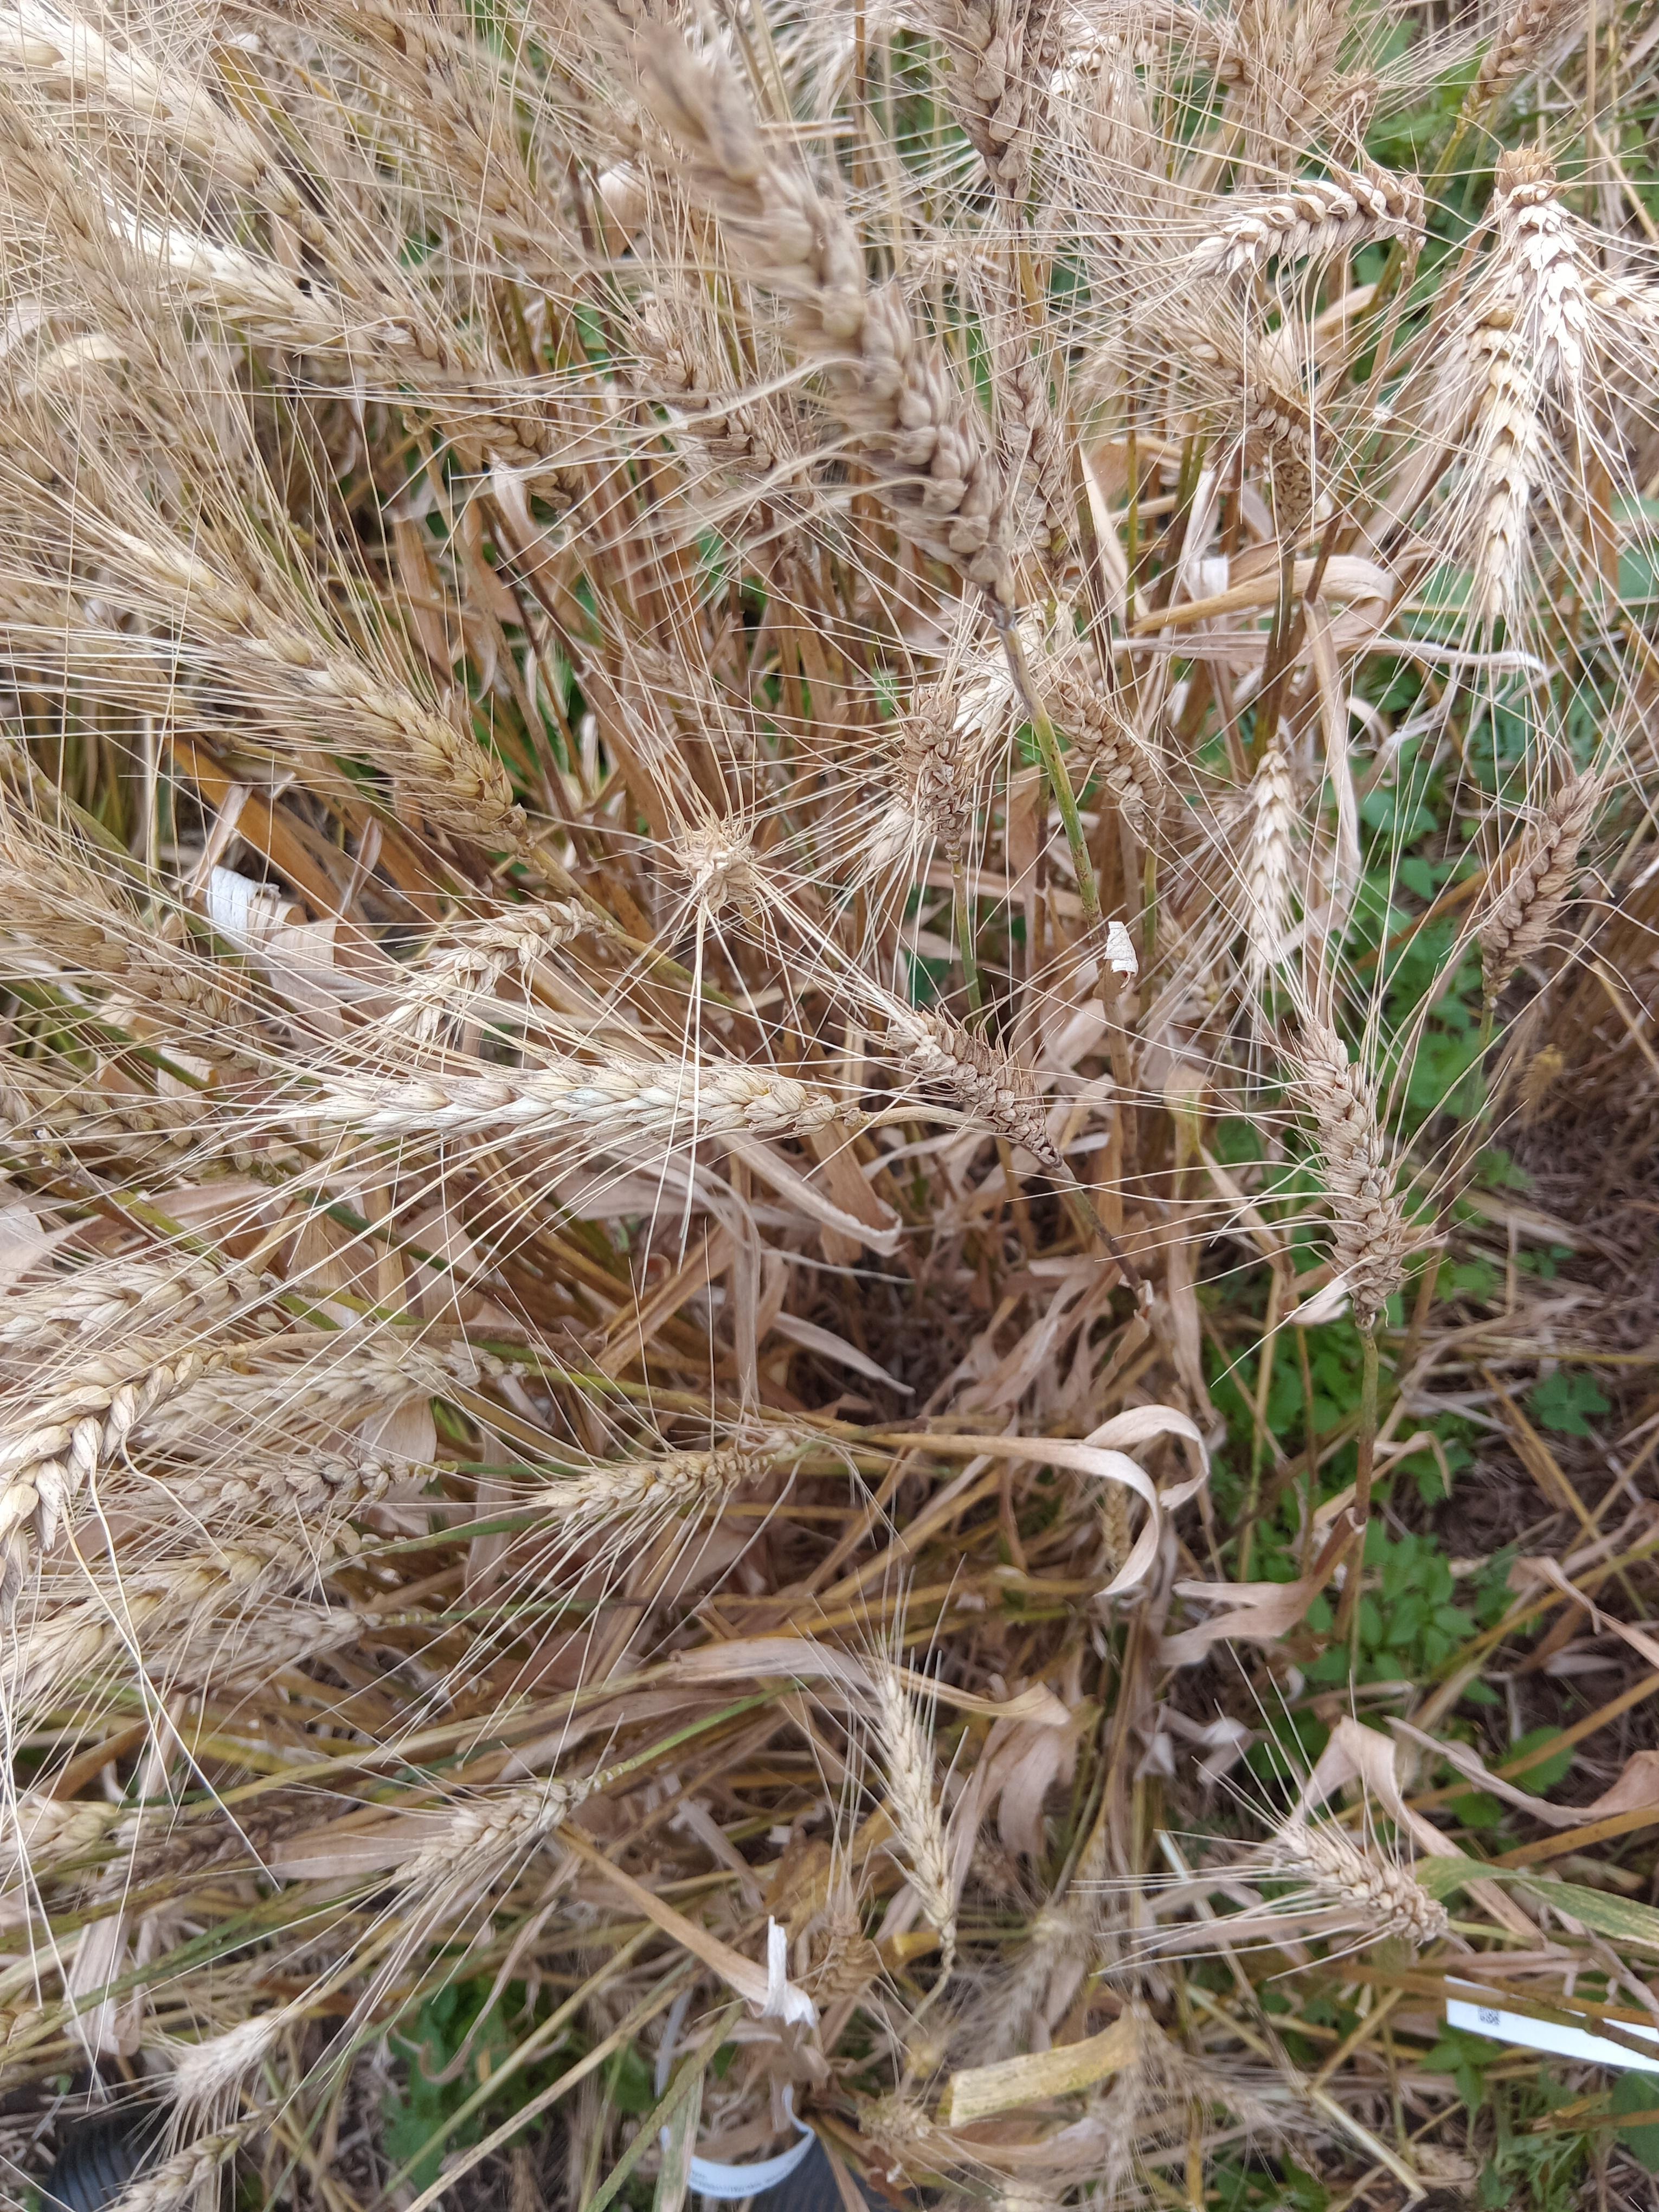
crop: wheat
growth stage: maturity
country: Kenya
